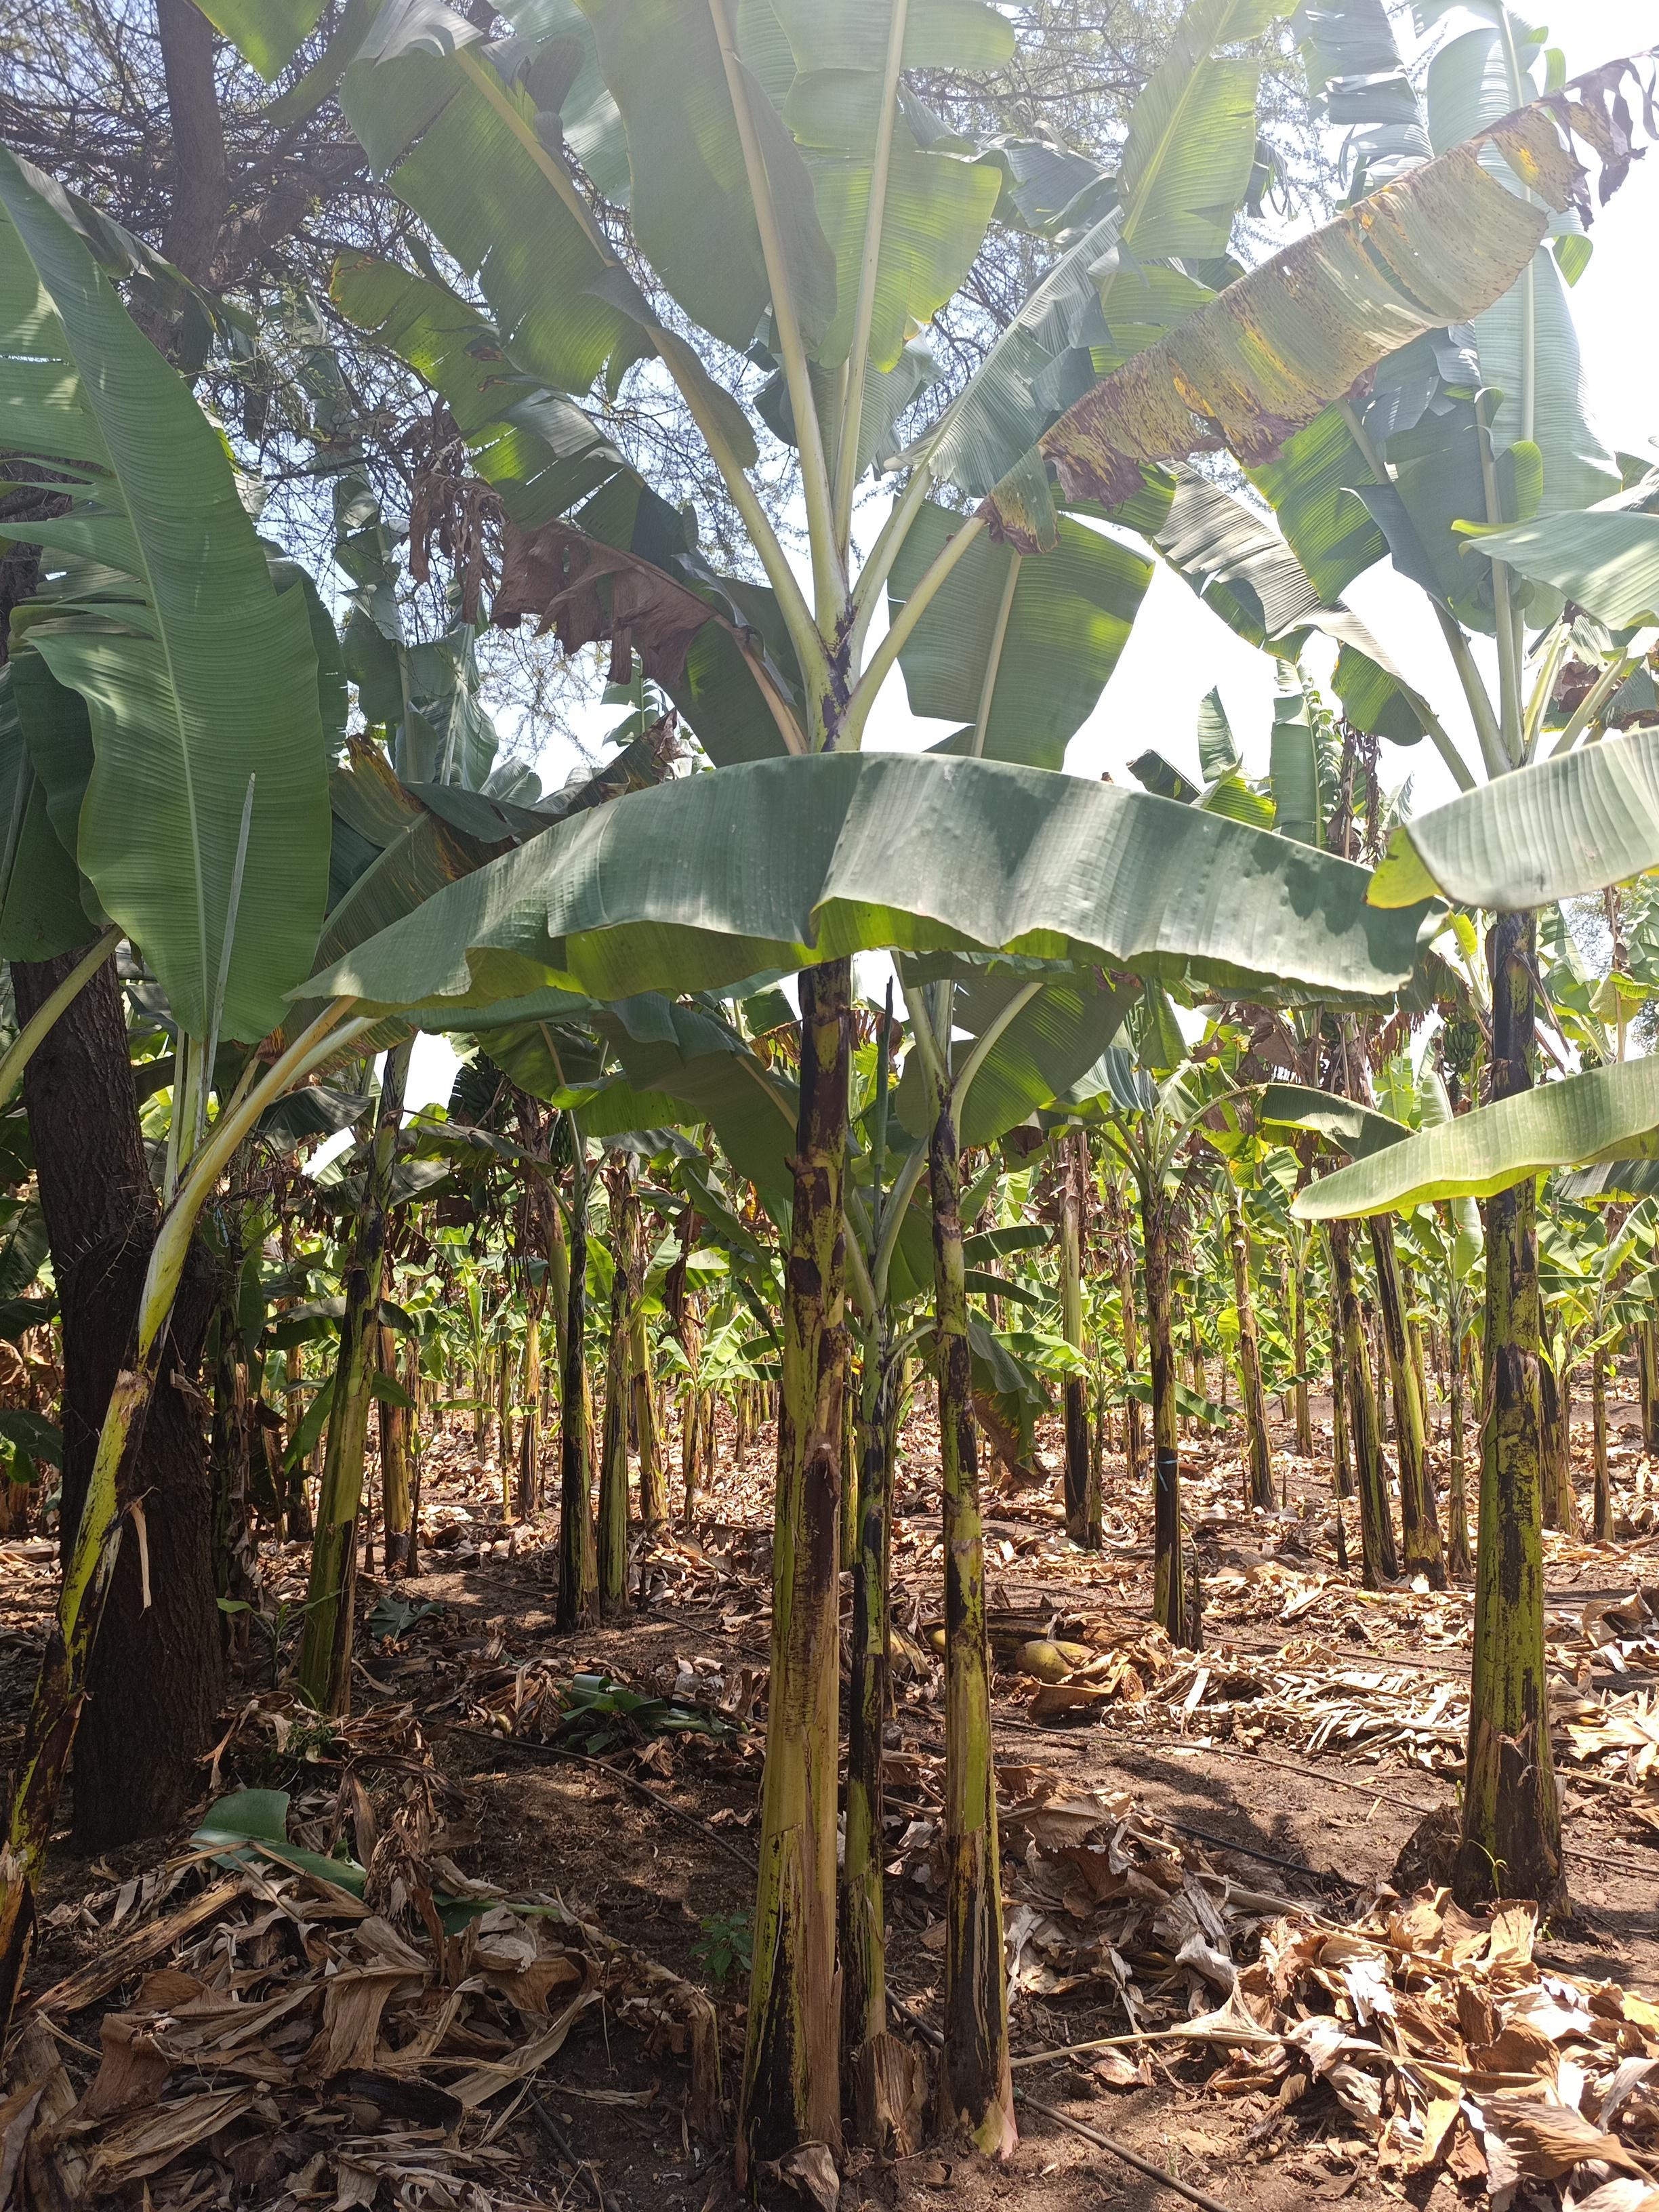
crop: banana
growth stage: vegetative
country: Tanzania
